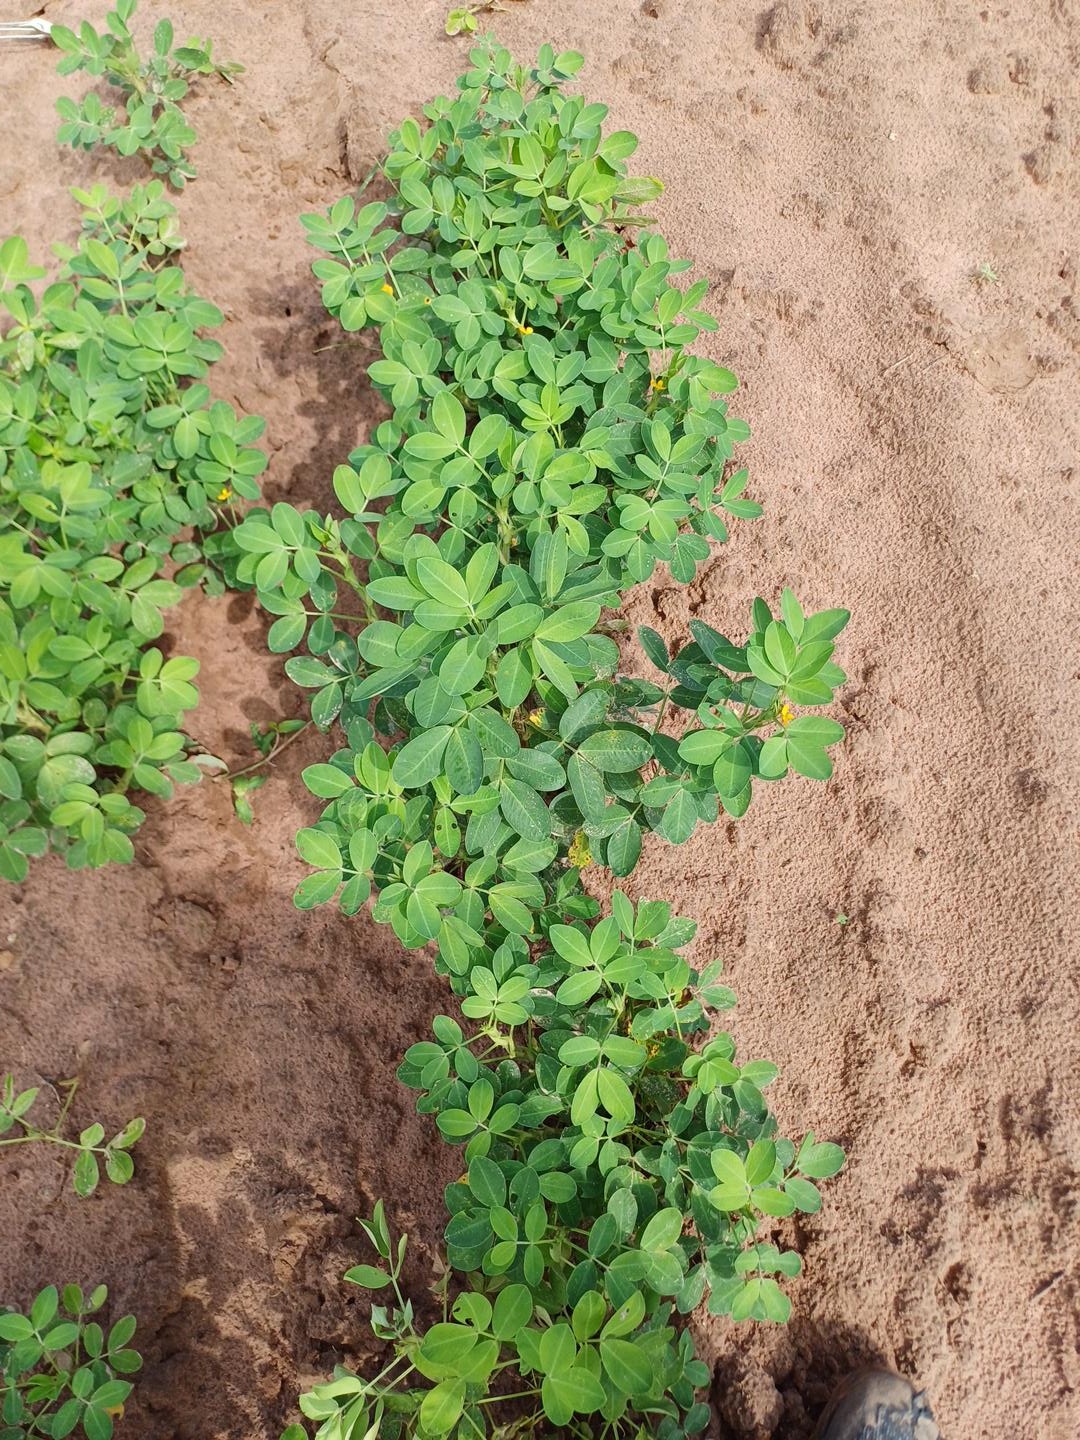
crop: groundnut
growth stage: flowering
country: Senegal
